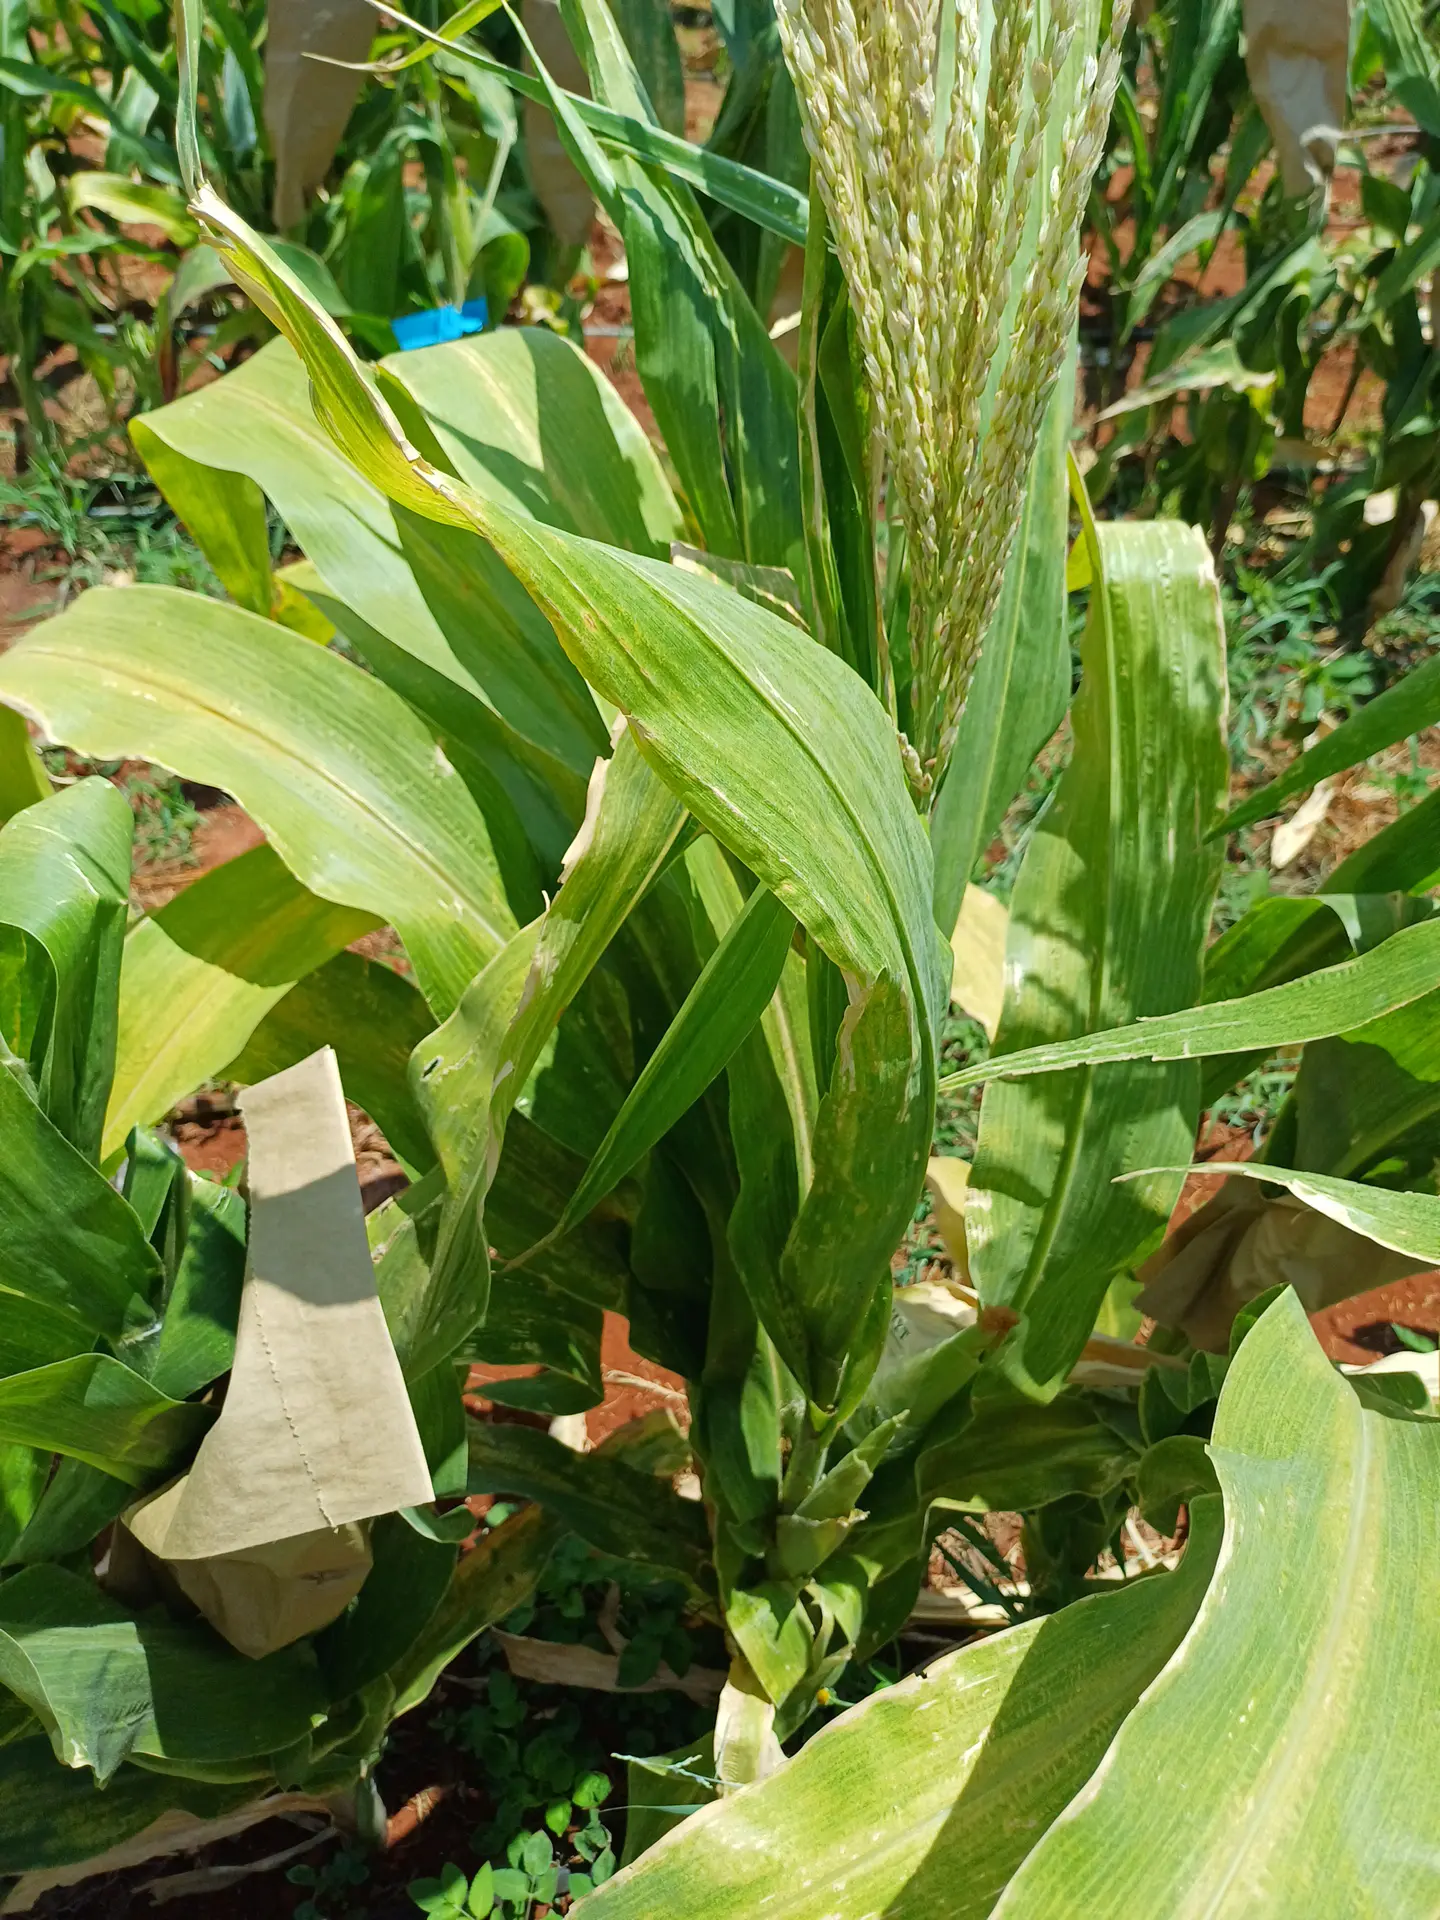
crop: maize
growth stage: flowering
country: Kenya
